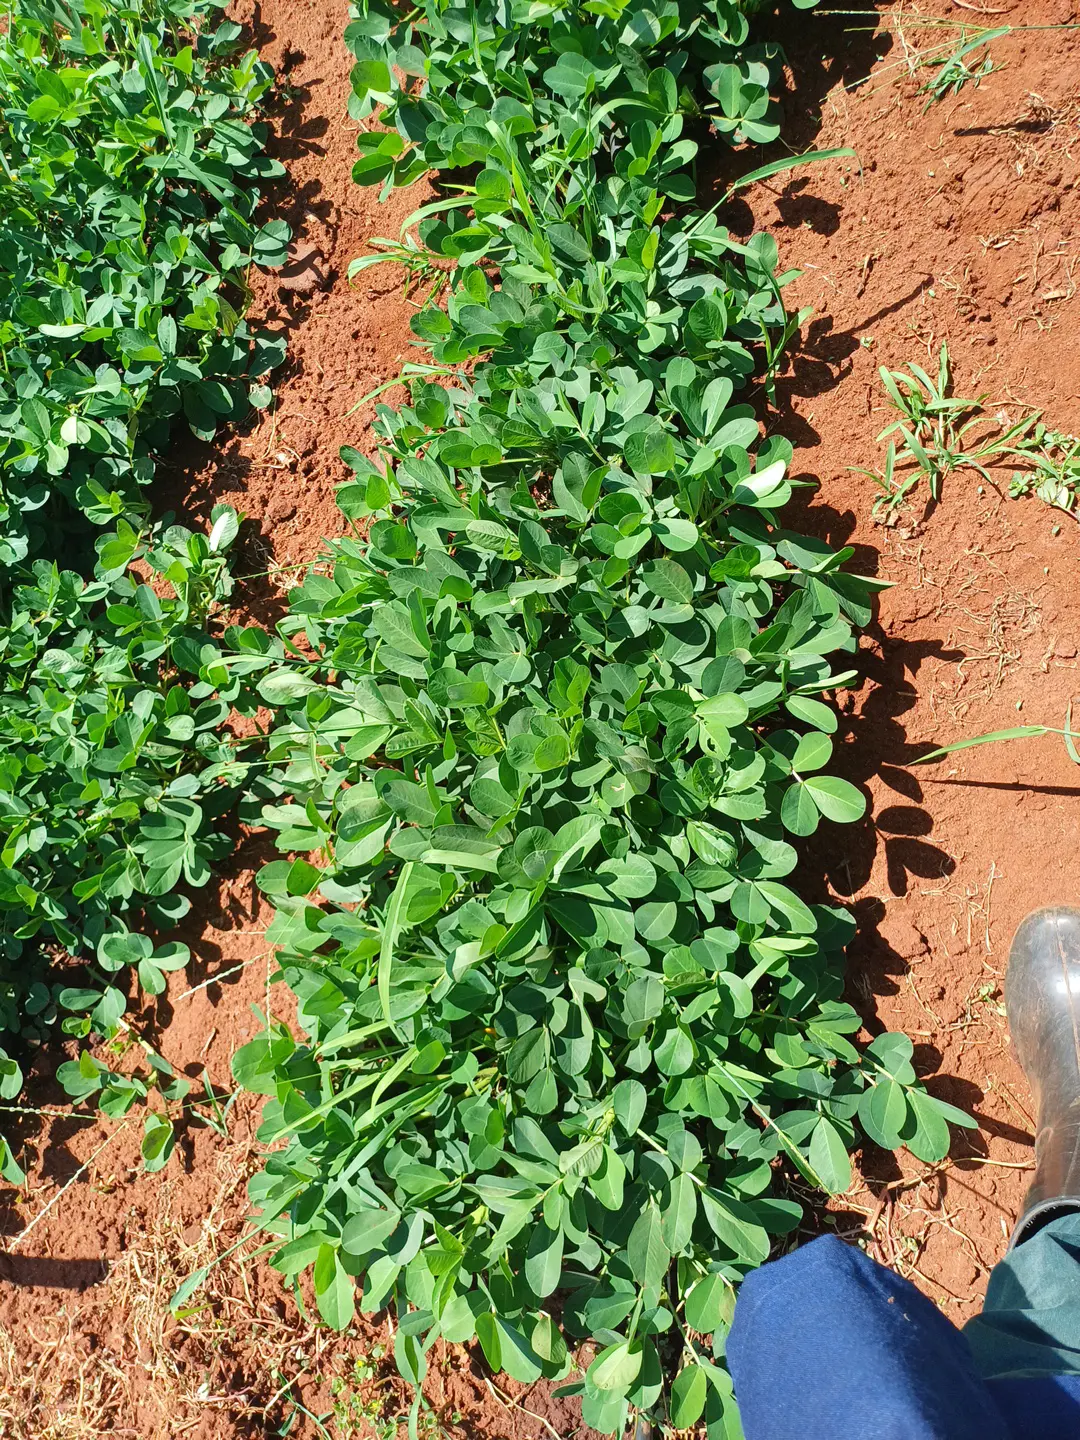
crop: groundnut
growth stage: flowering
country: Kenya
